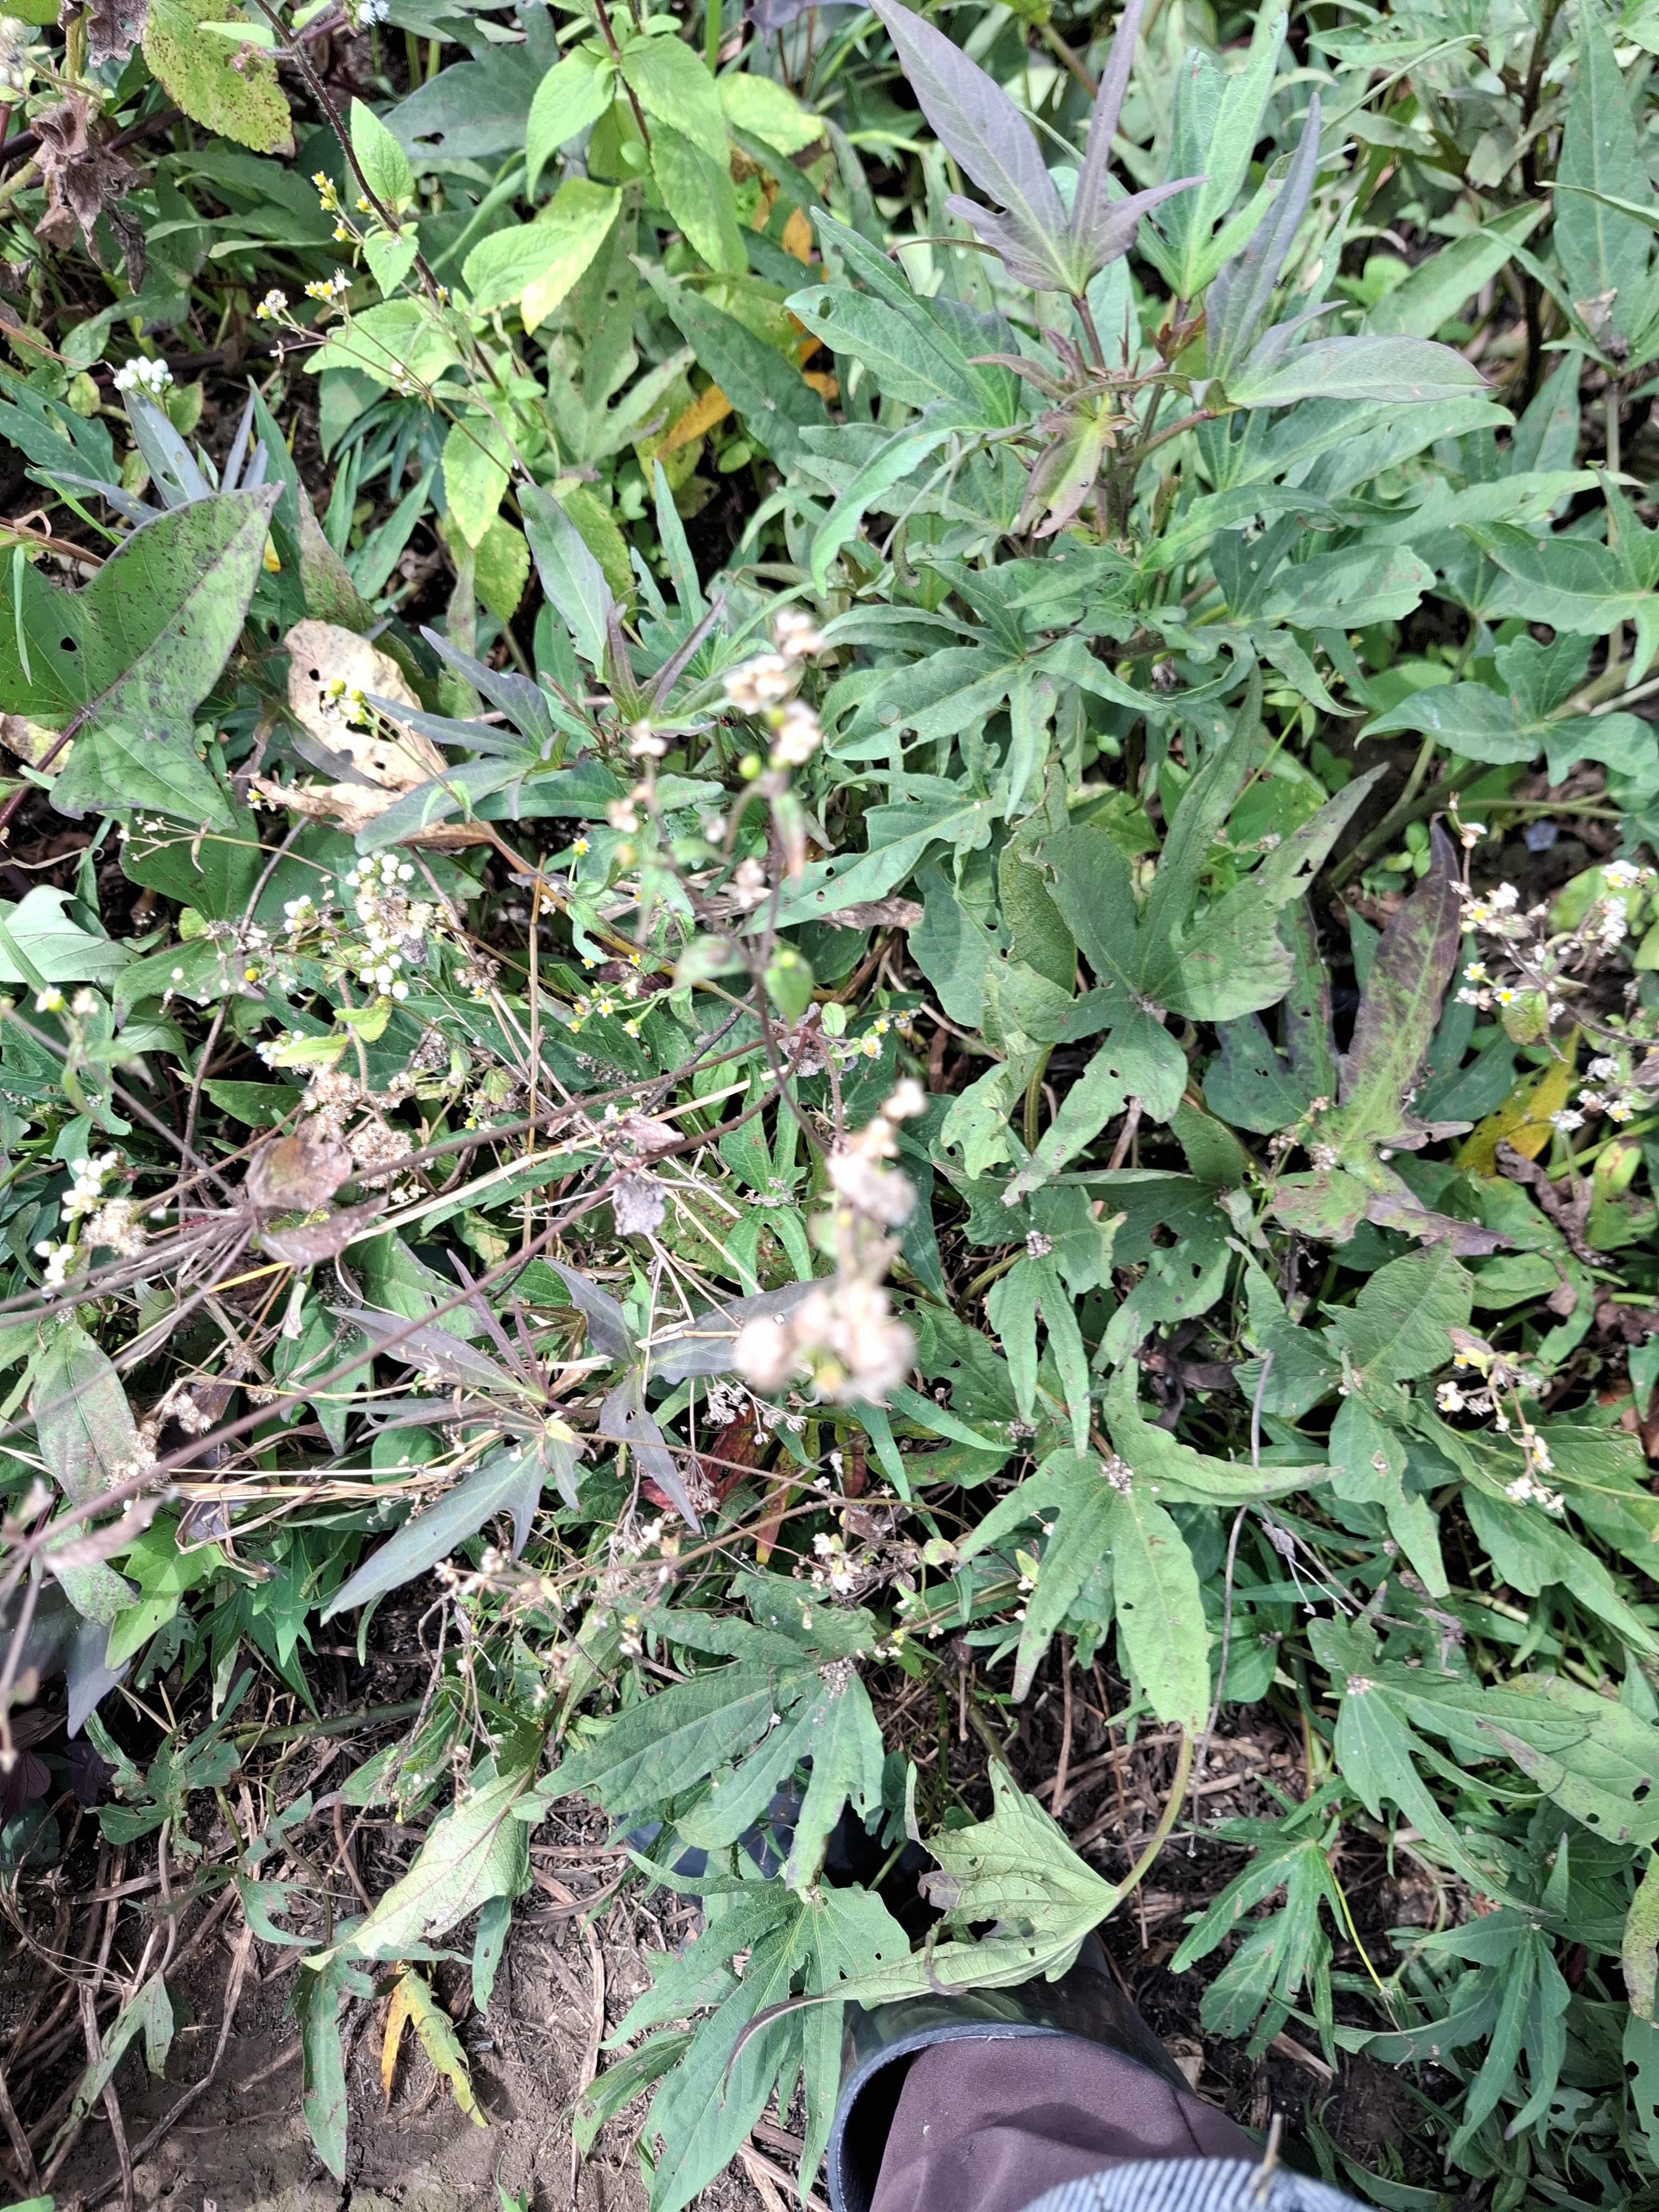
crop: sweet potato
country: Tanzania
